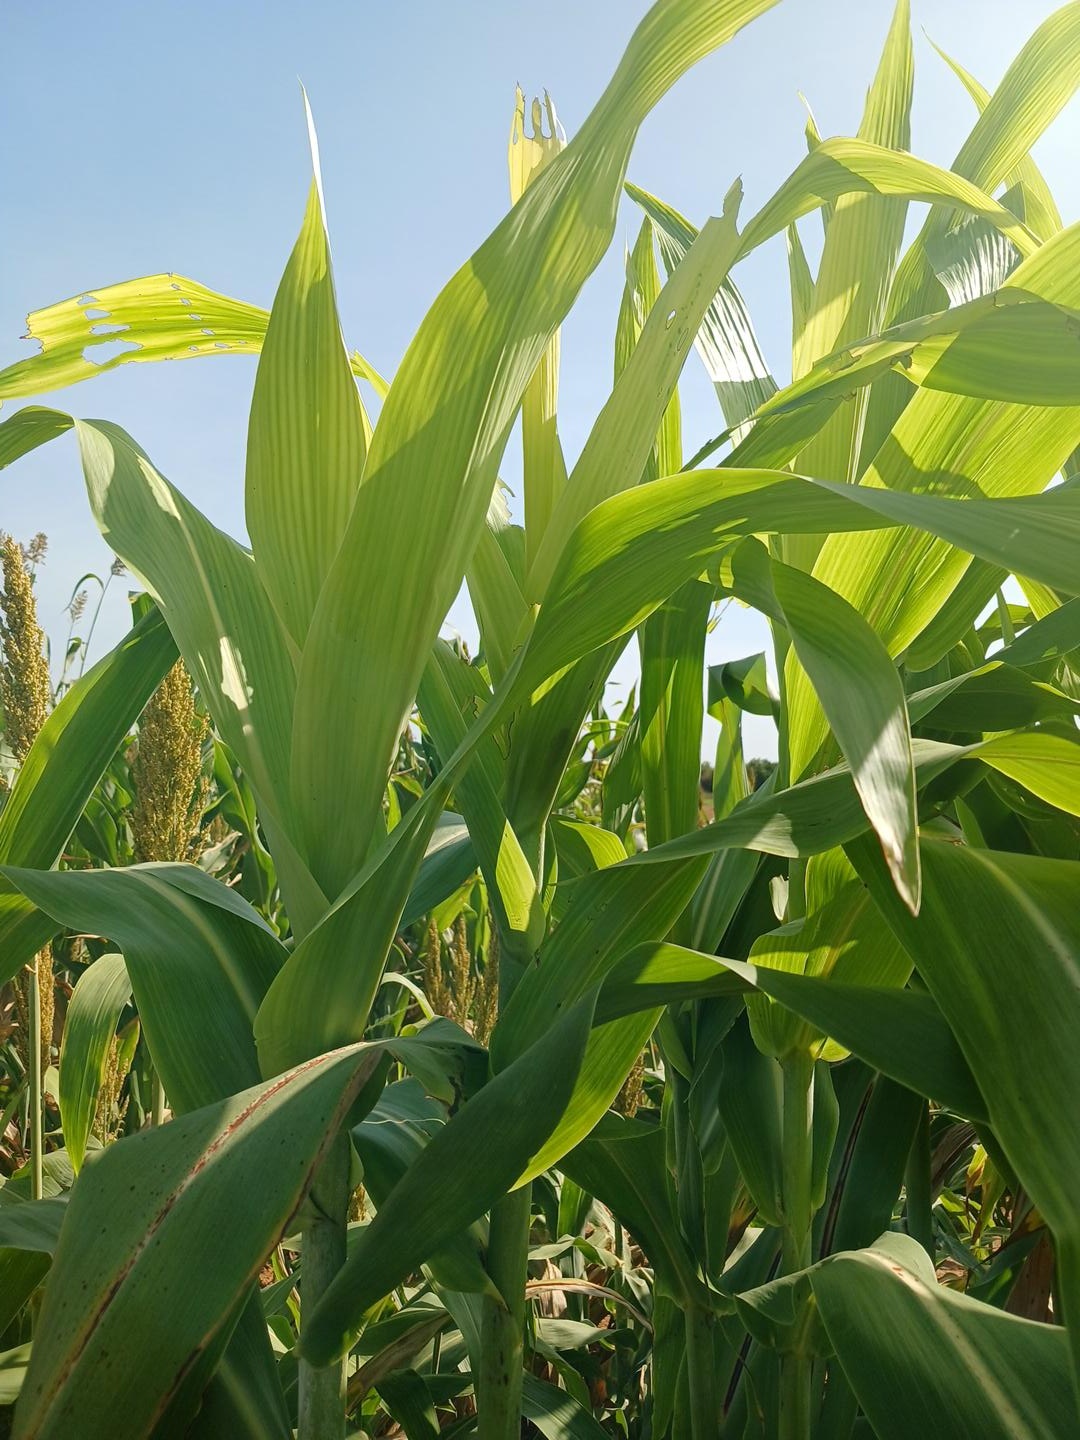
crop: sorghum
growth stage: vegetative
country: Senegal
